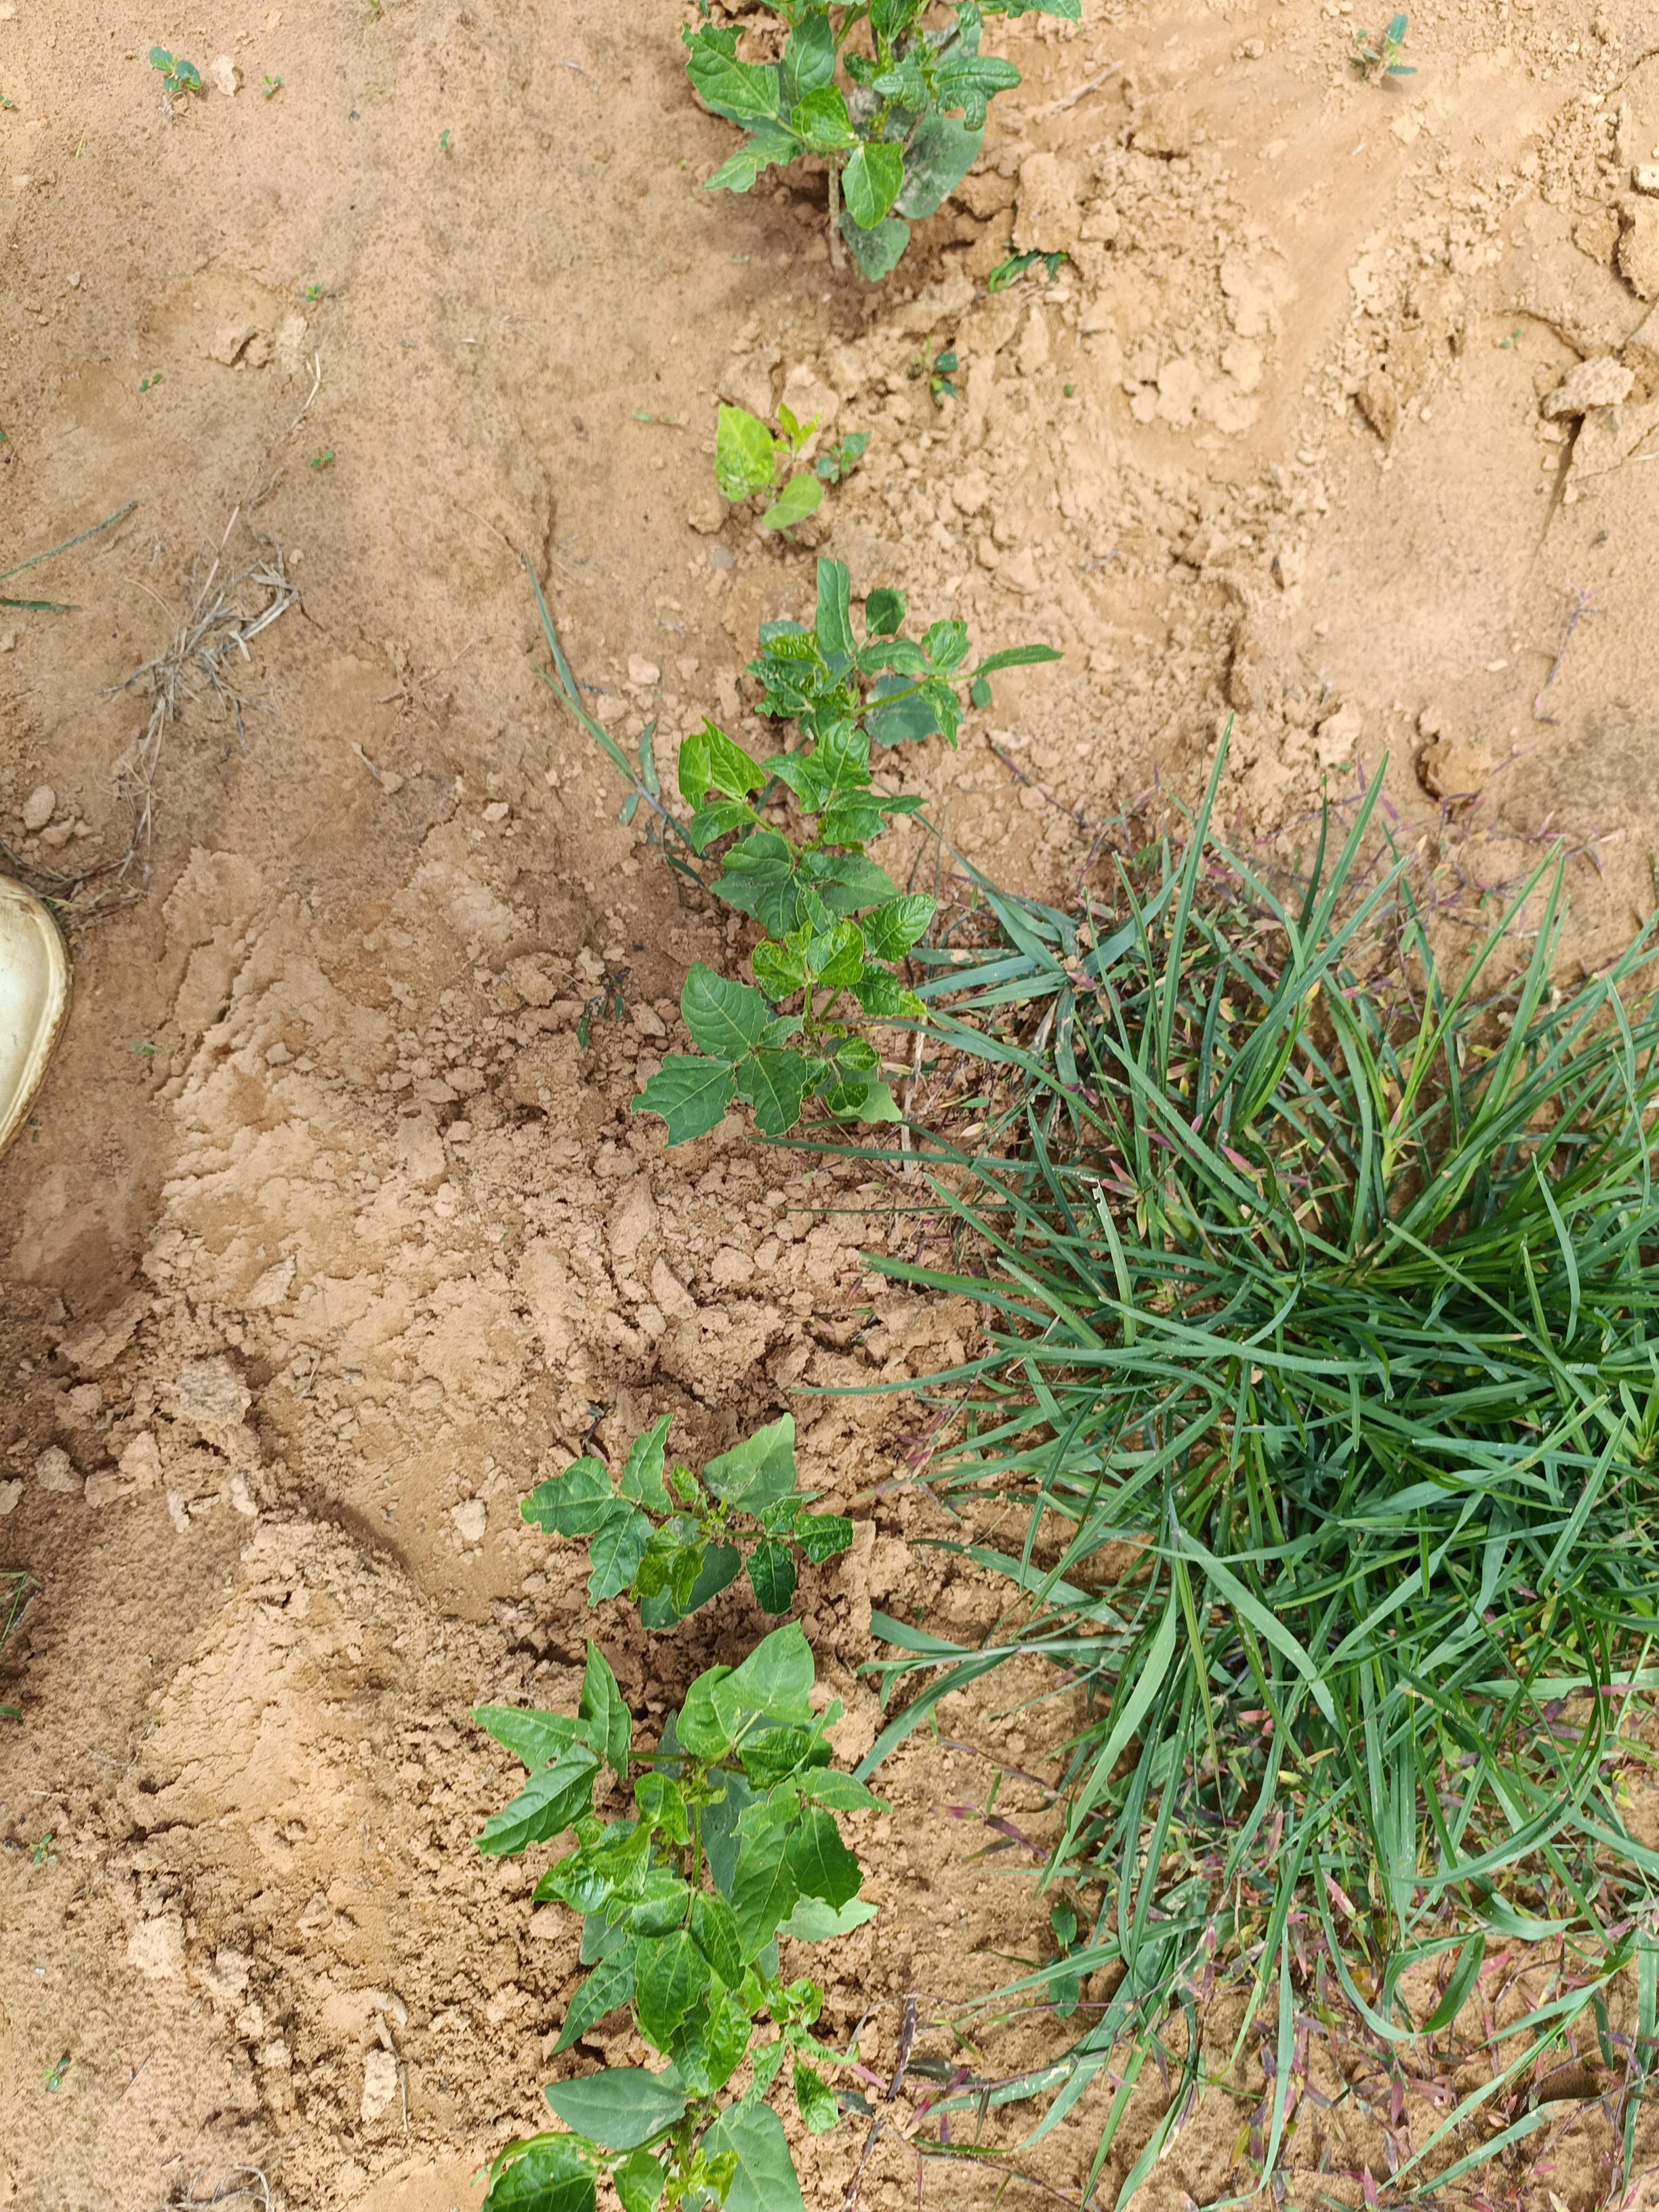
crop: cowpea
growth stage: emergence
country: Nigeria
